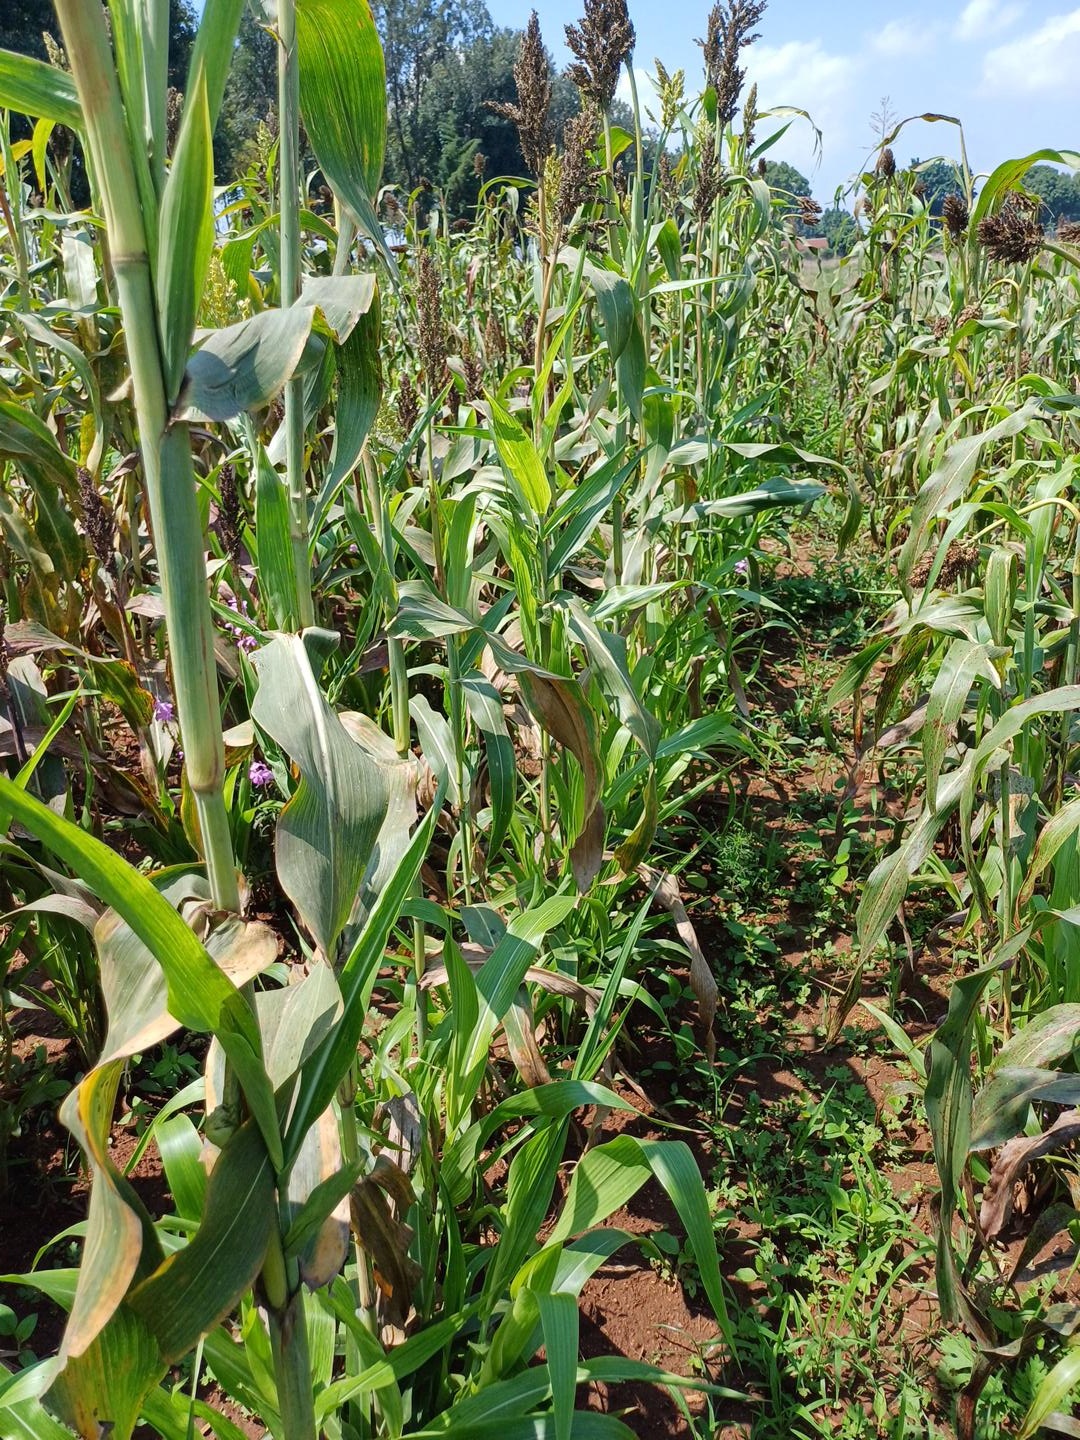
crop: sorghum
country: Kenya
